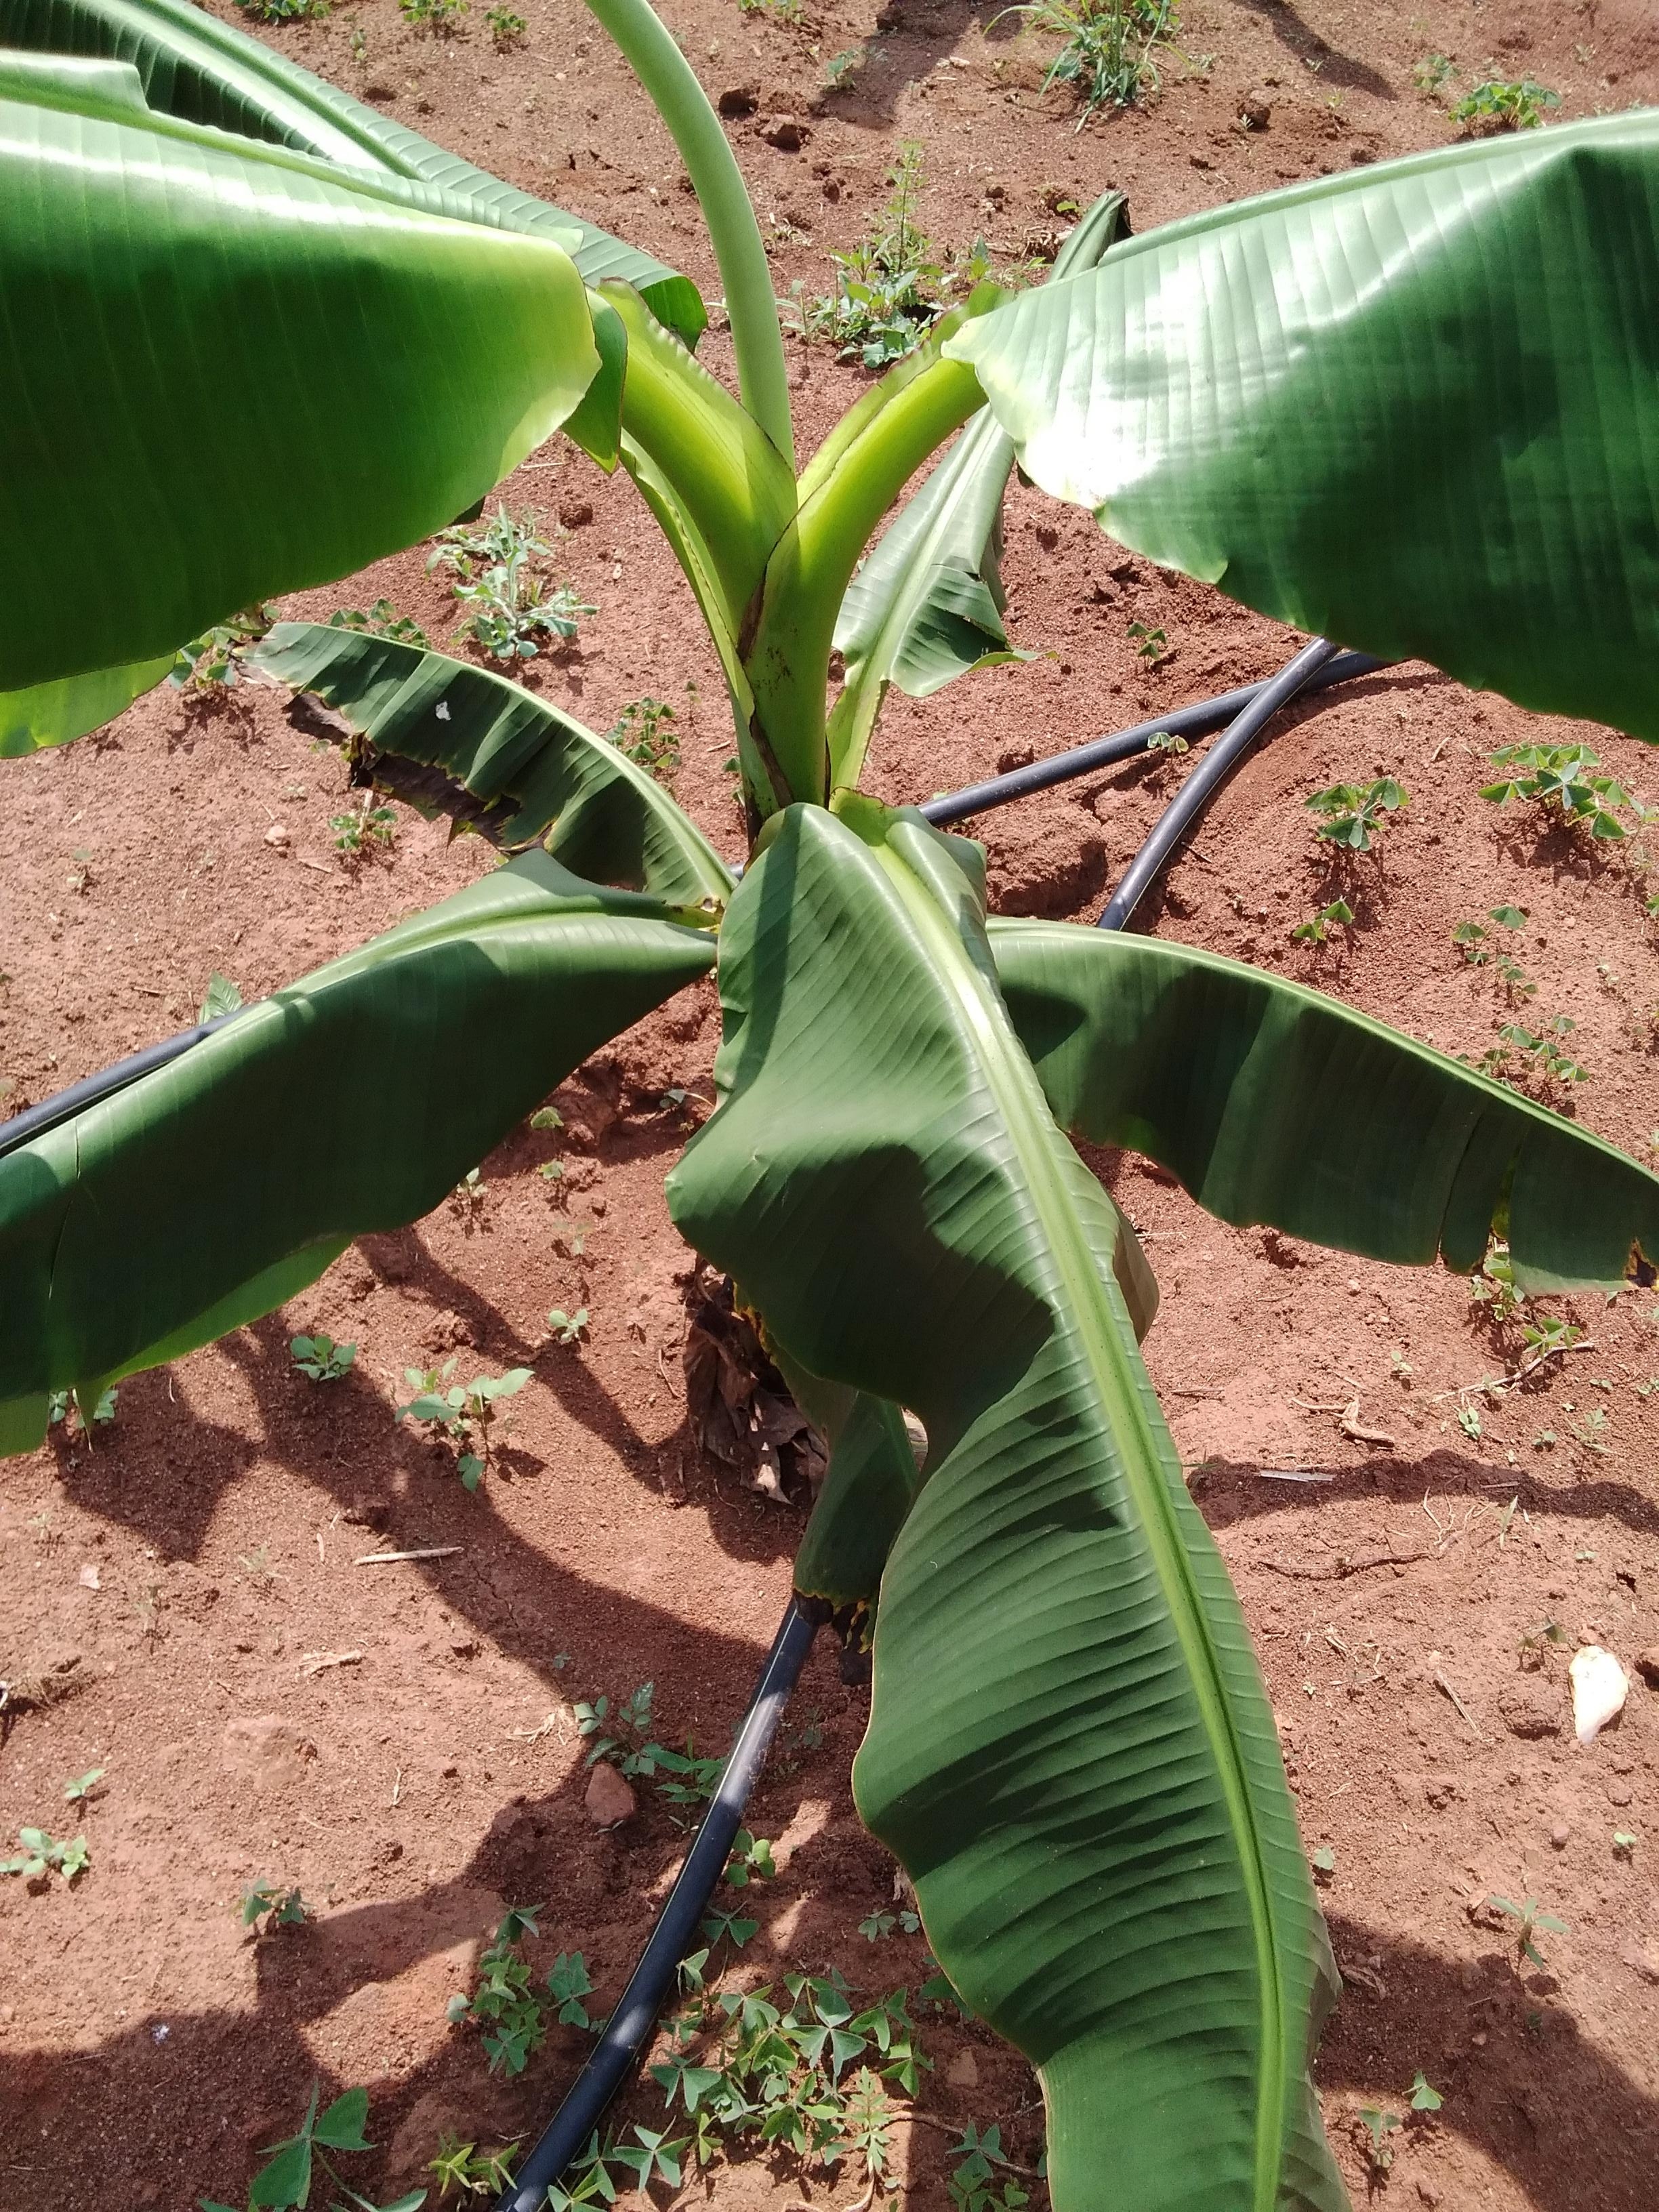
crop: banana
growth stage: vegetative
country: Uganda
